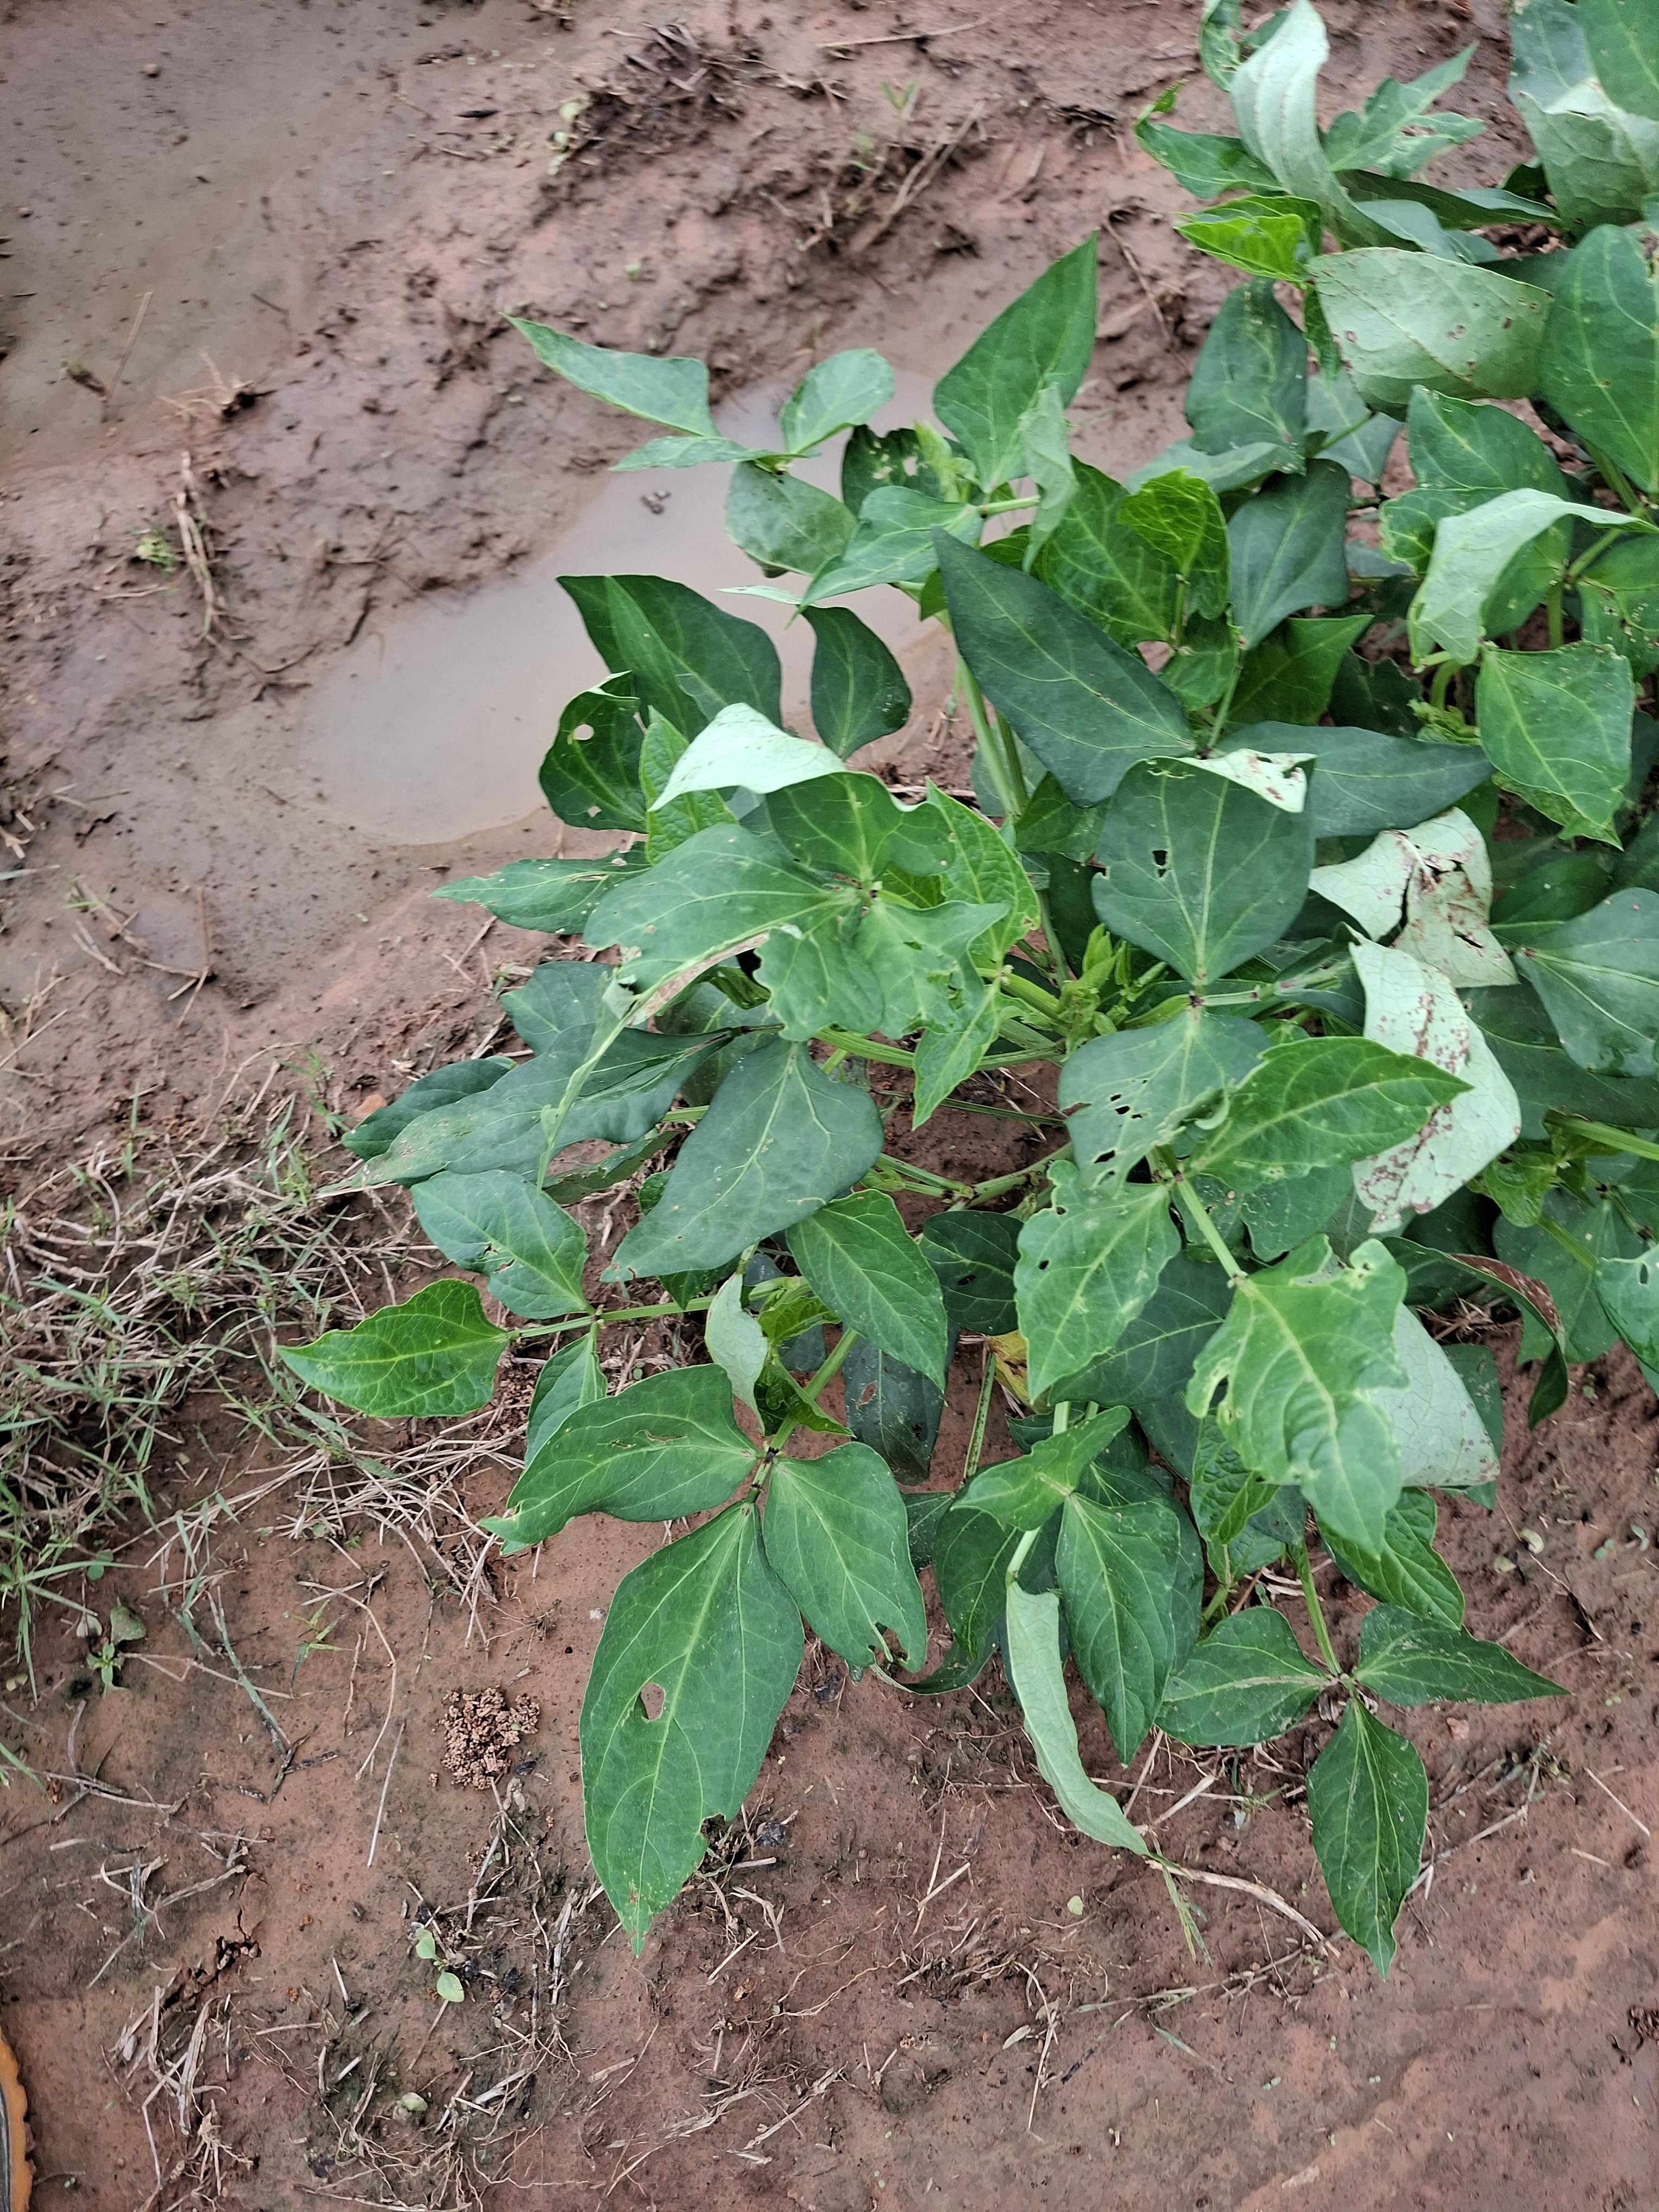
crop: cowpea
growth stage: vegetative
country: Nigeria
